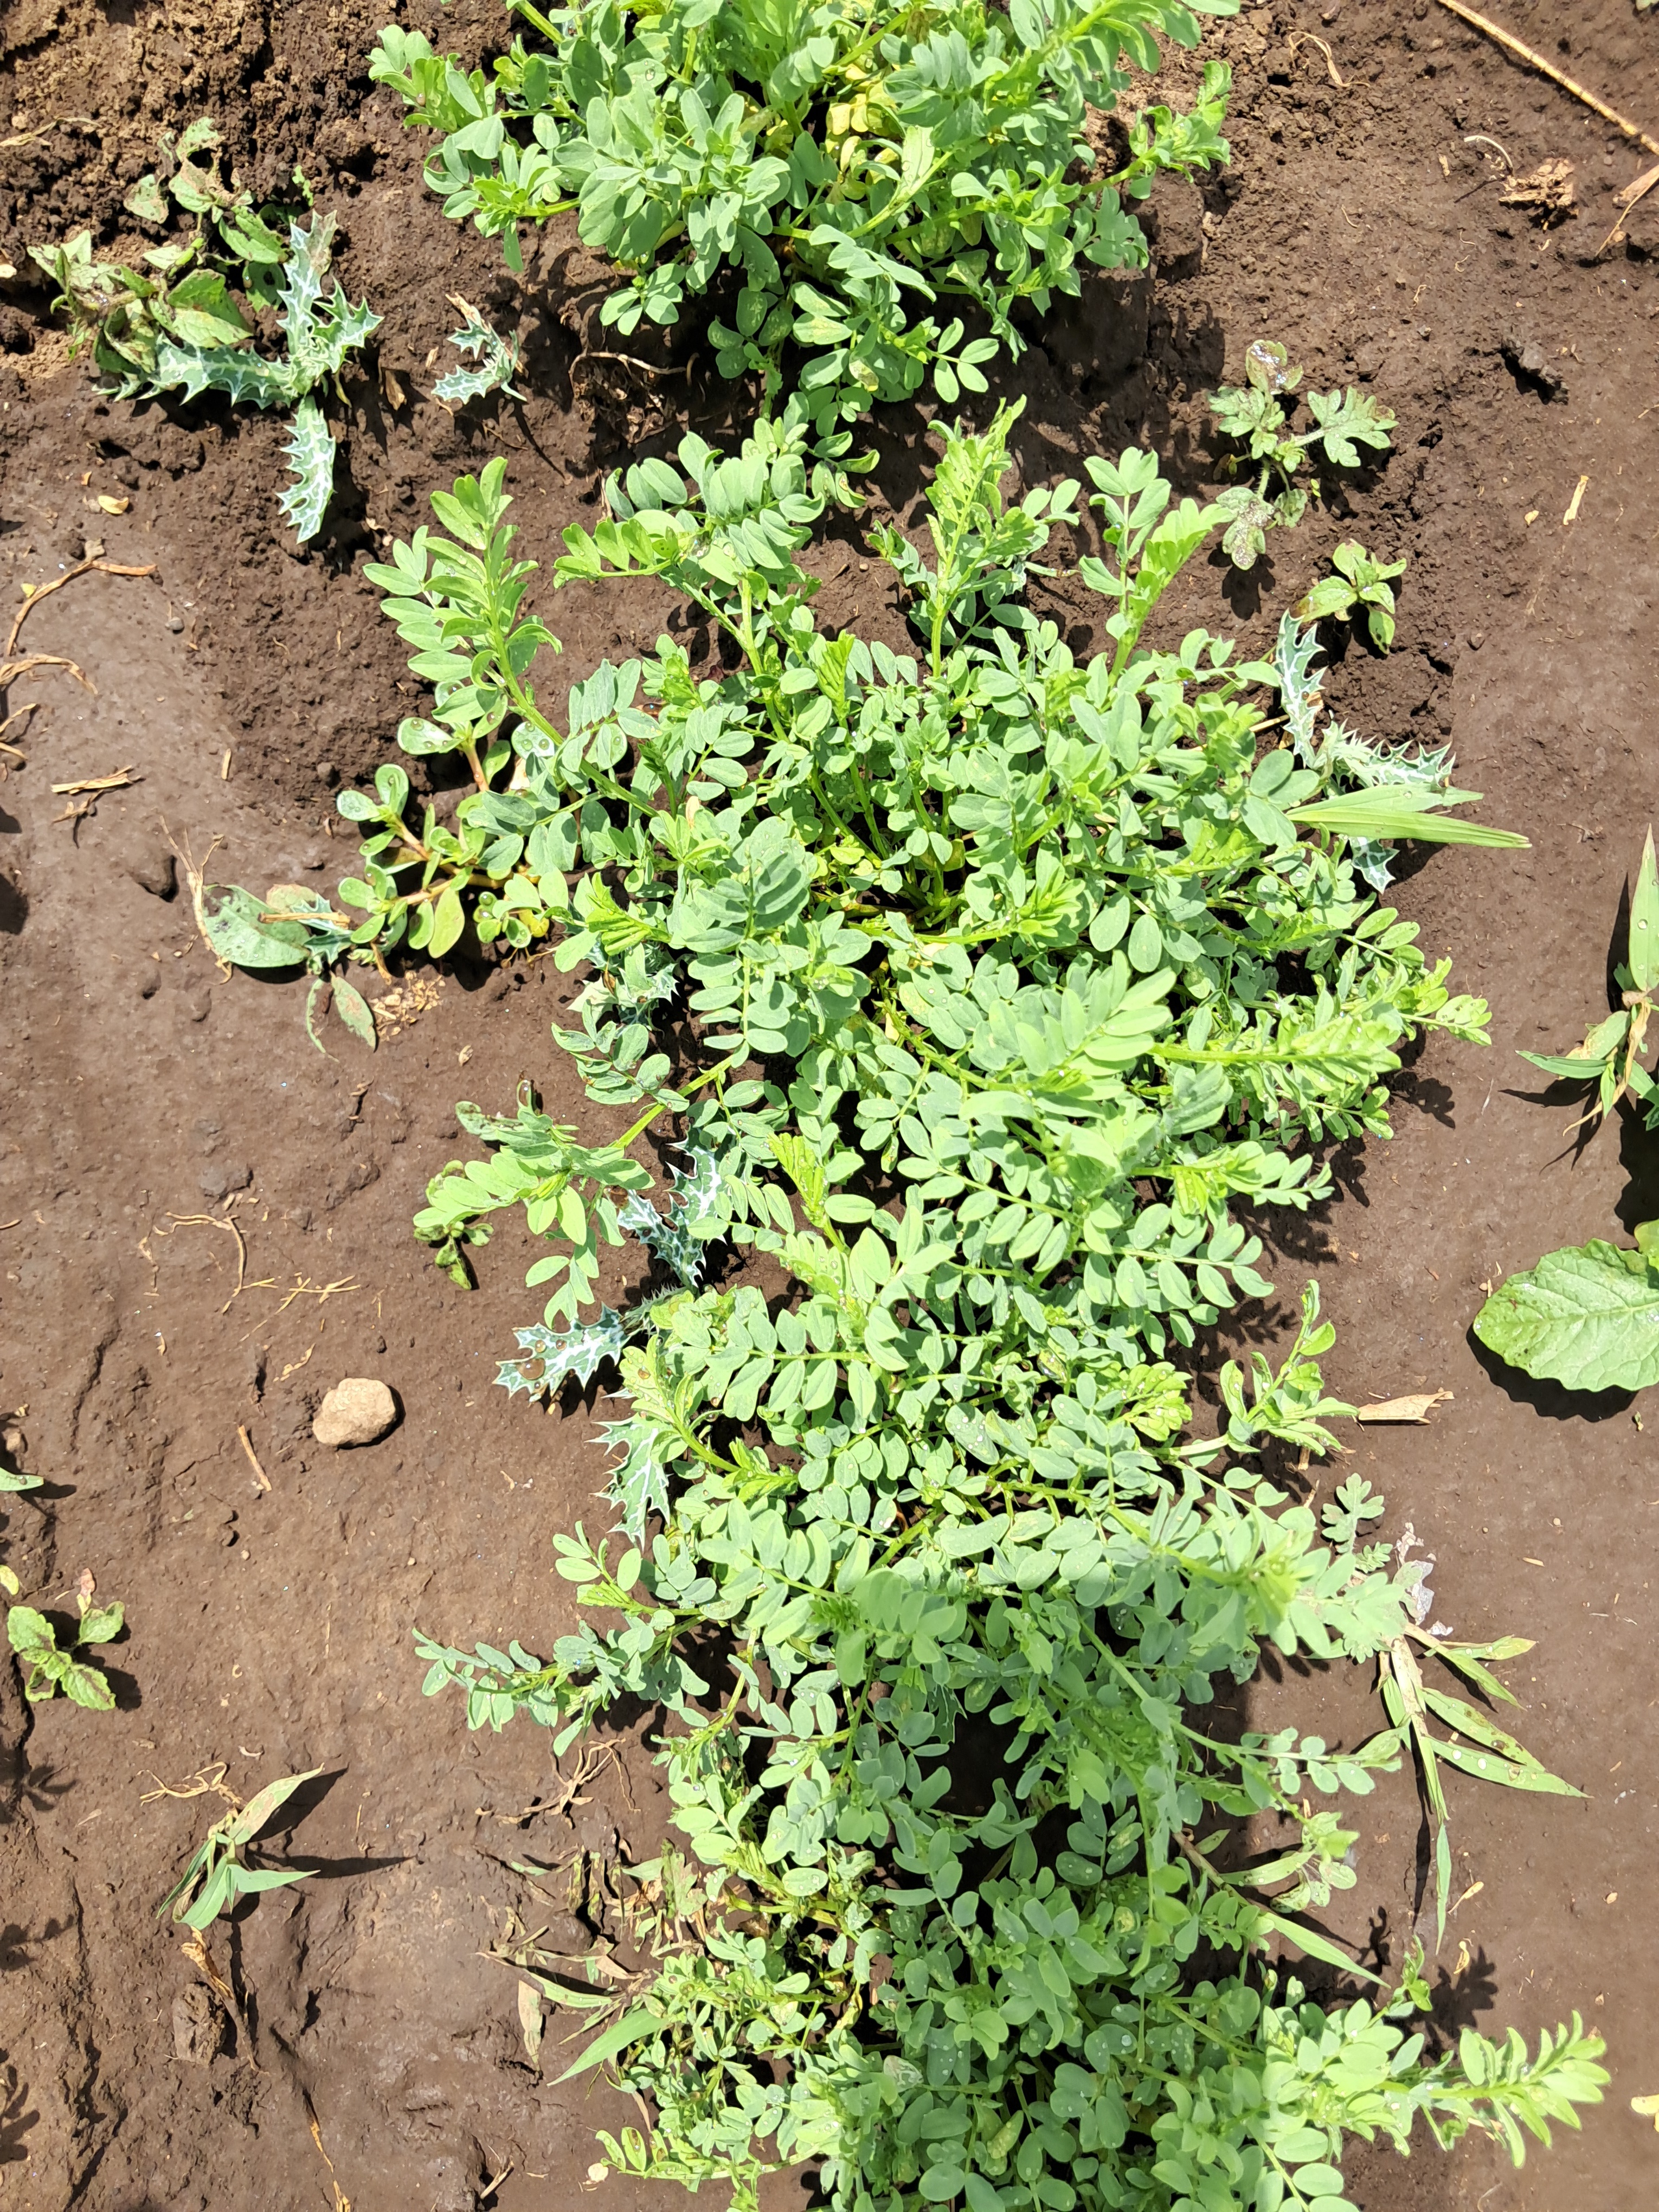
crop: lentil
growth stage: vegetative
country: Tanzania
